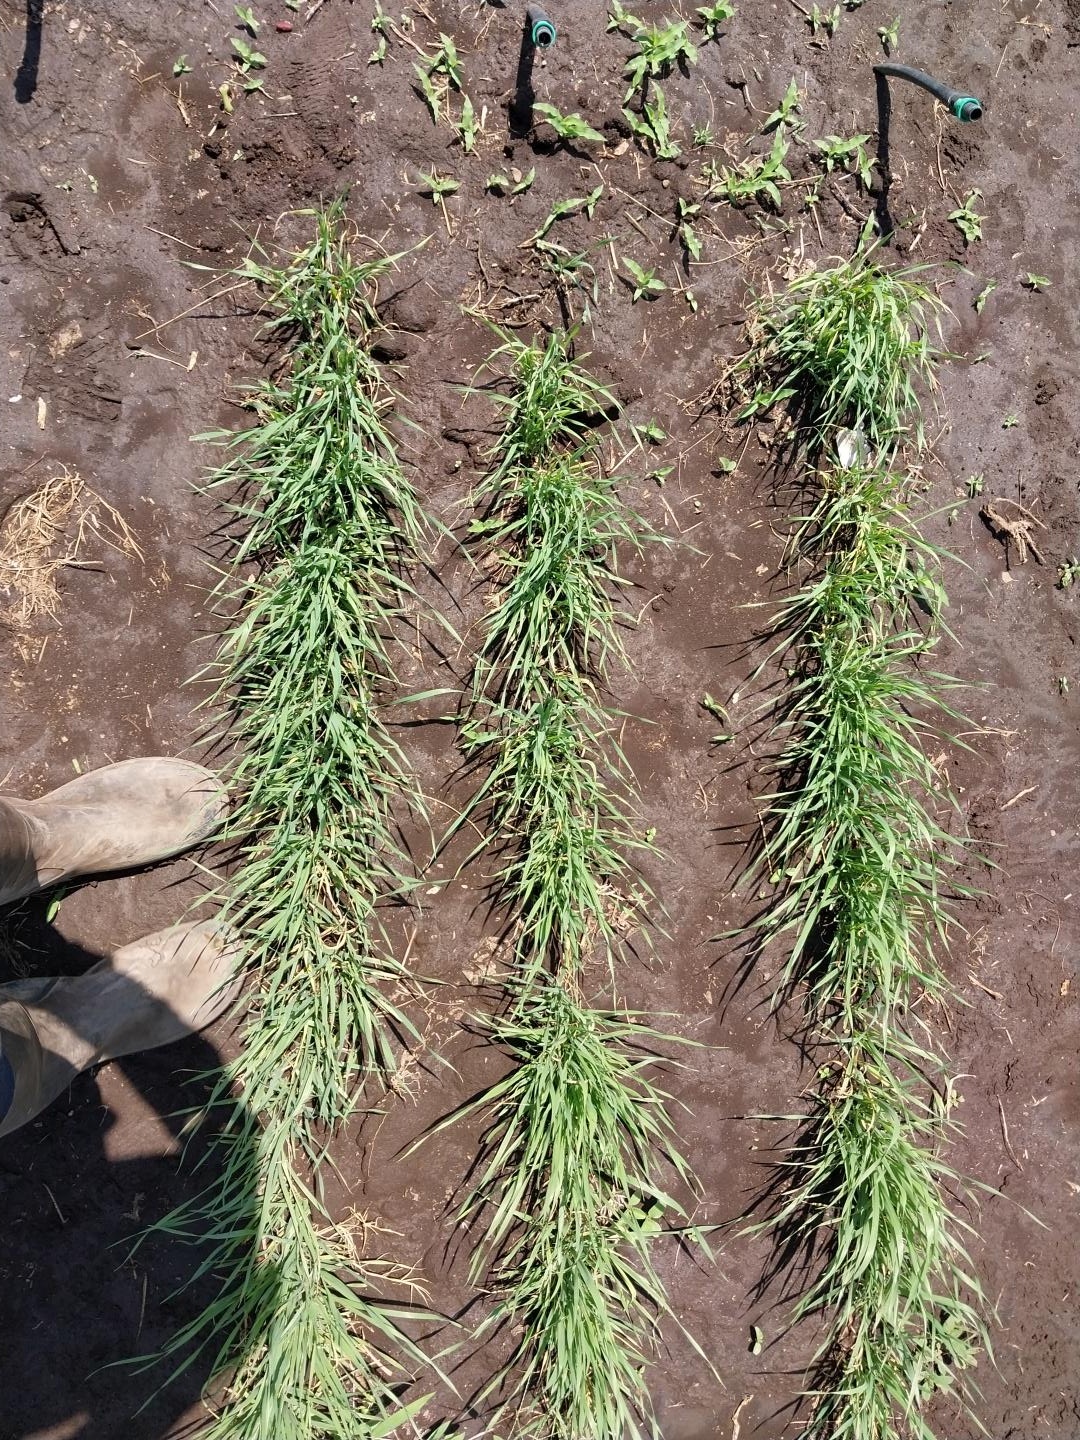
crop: wheat
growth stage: vegetative
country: Tanzania
